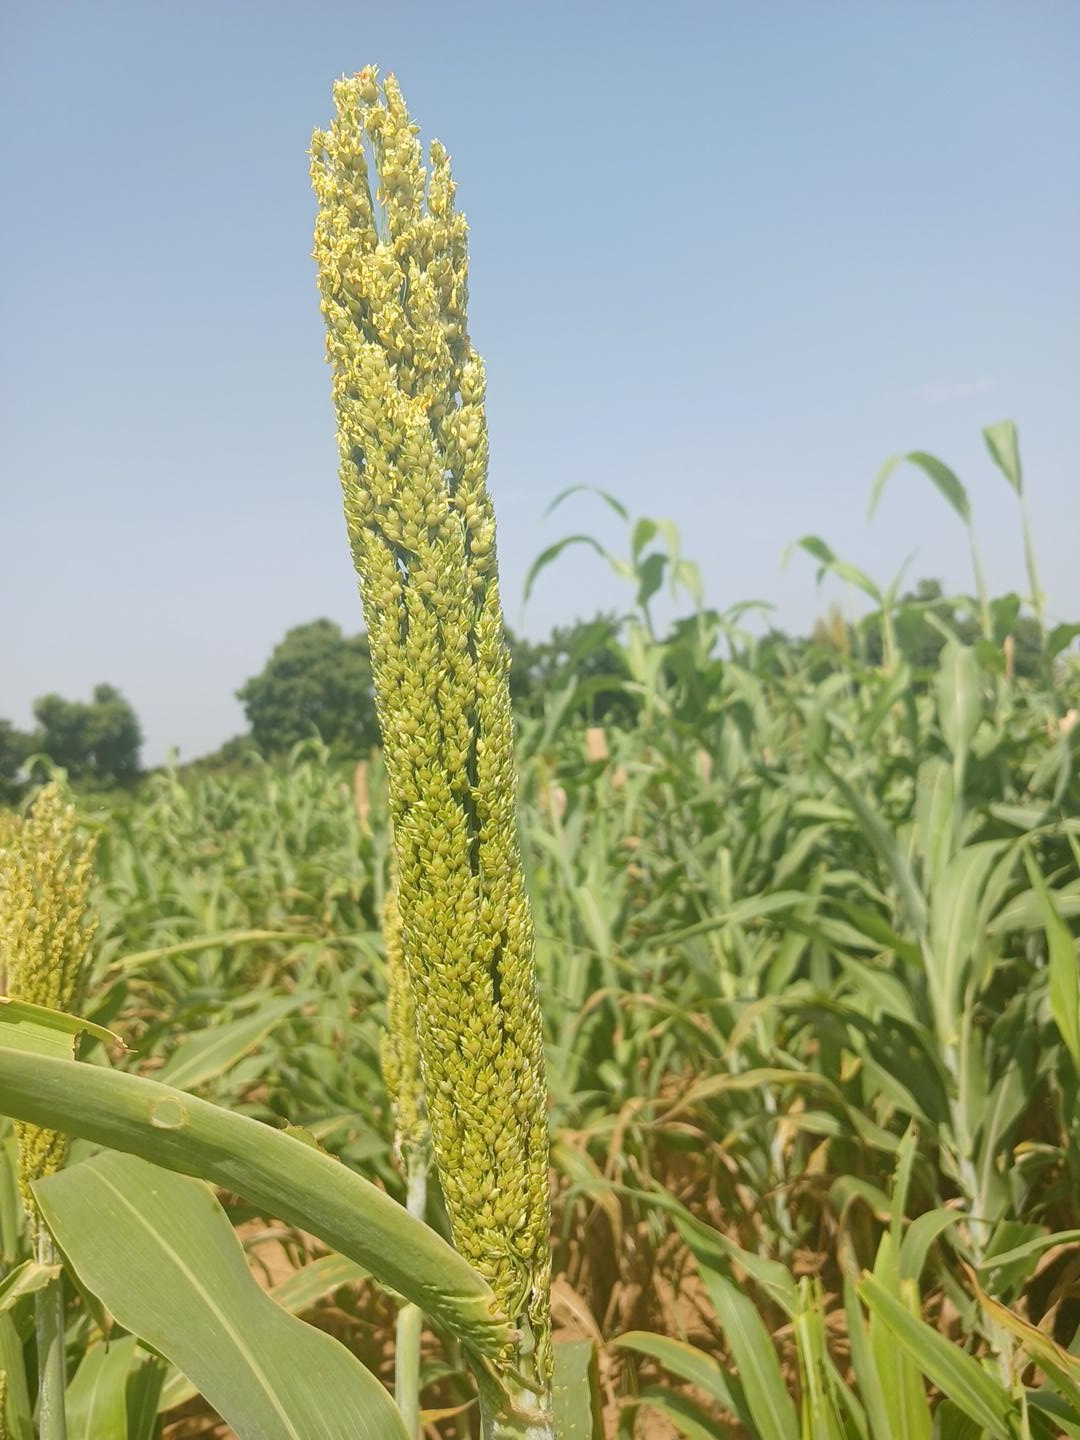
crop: pearl millet
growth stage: flowering
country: Senegal
